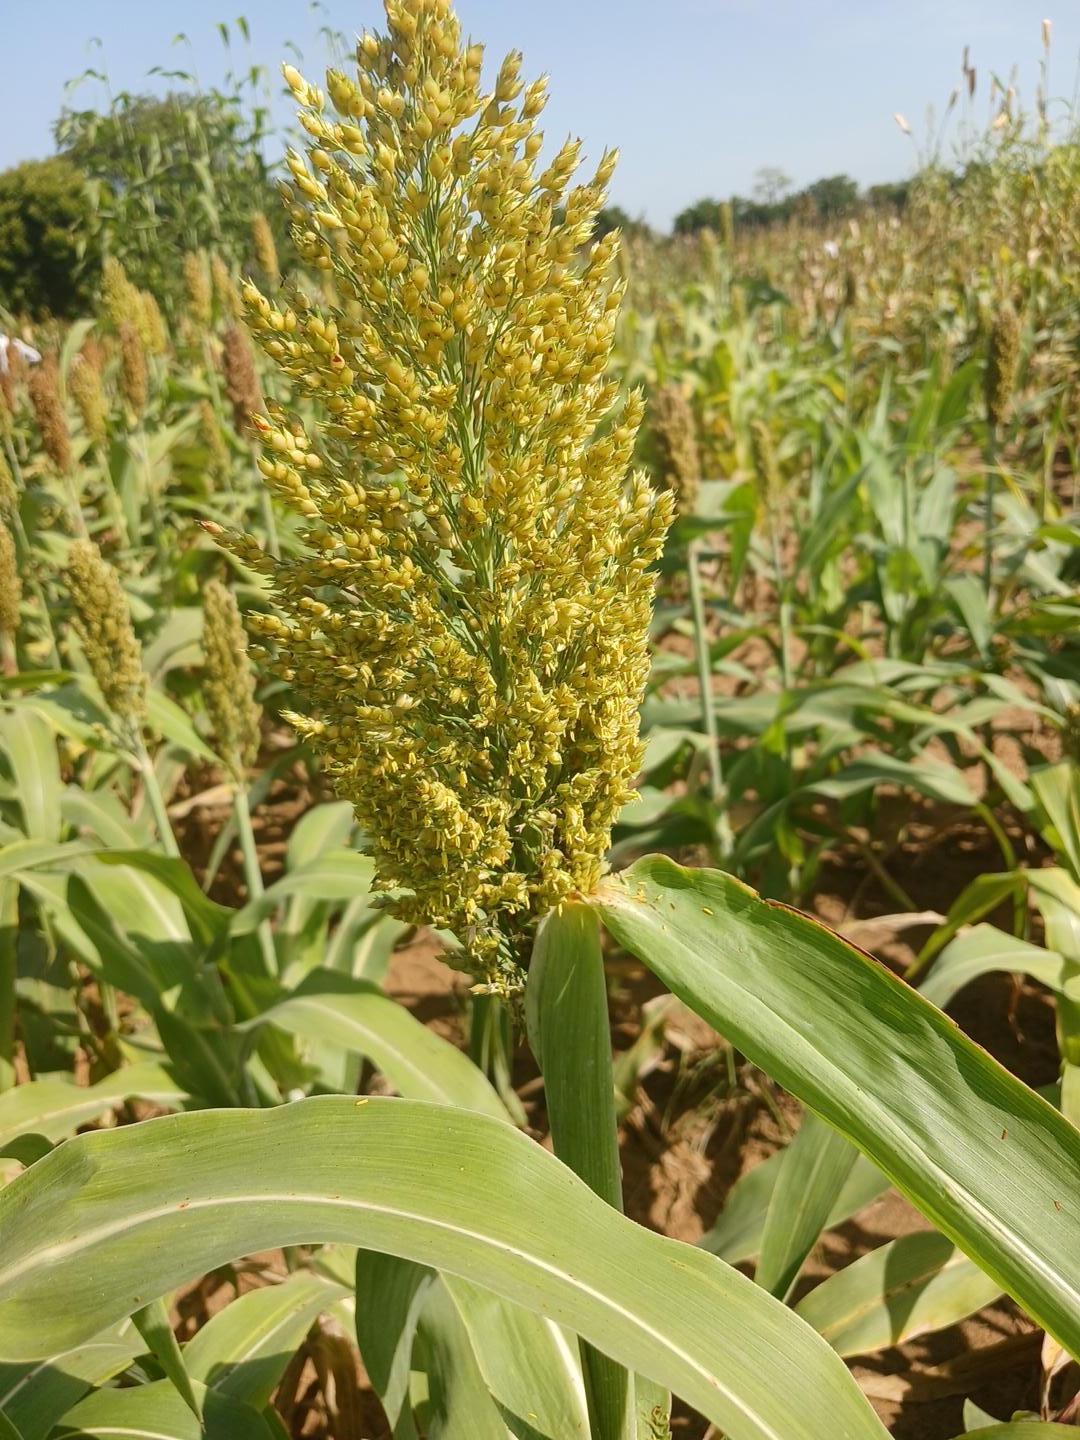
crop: sorghum
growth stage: flowering
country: Senegal
